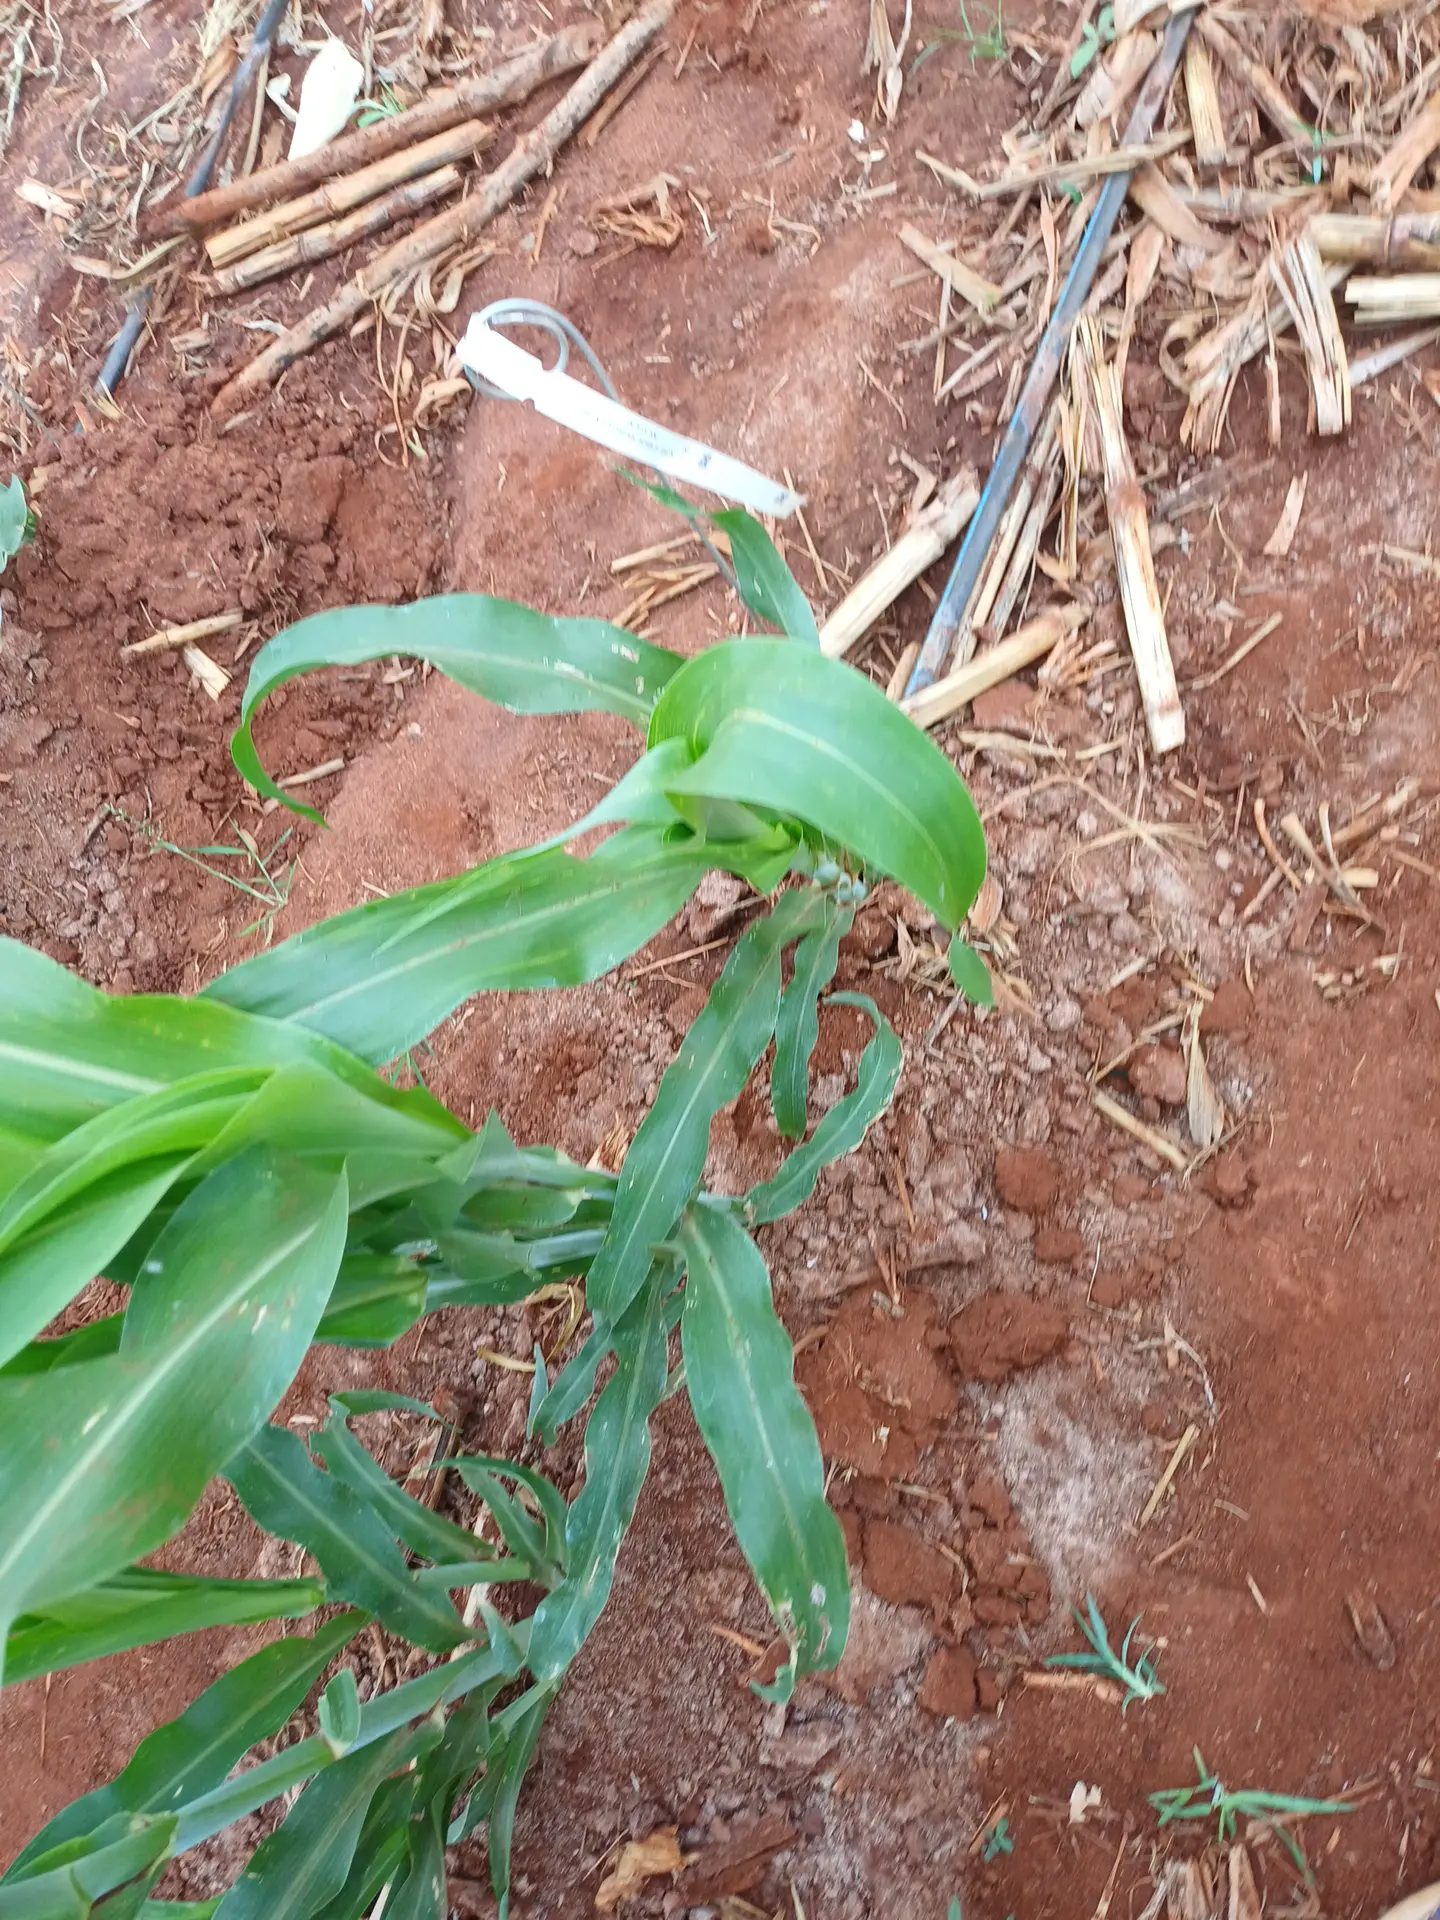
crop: sorghum
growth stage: vegetative
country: Kenya
